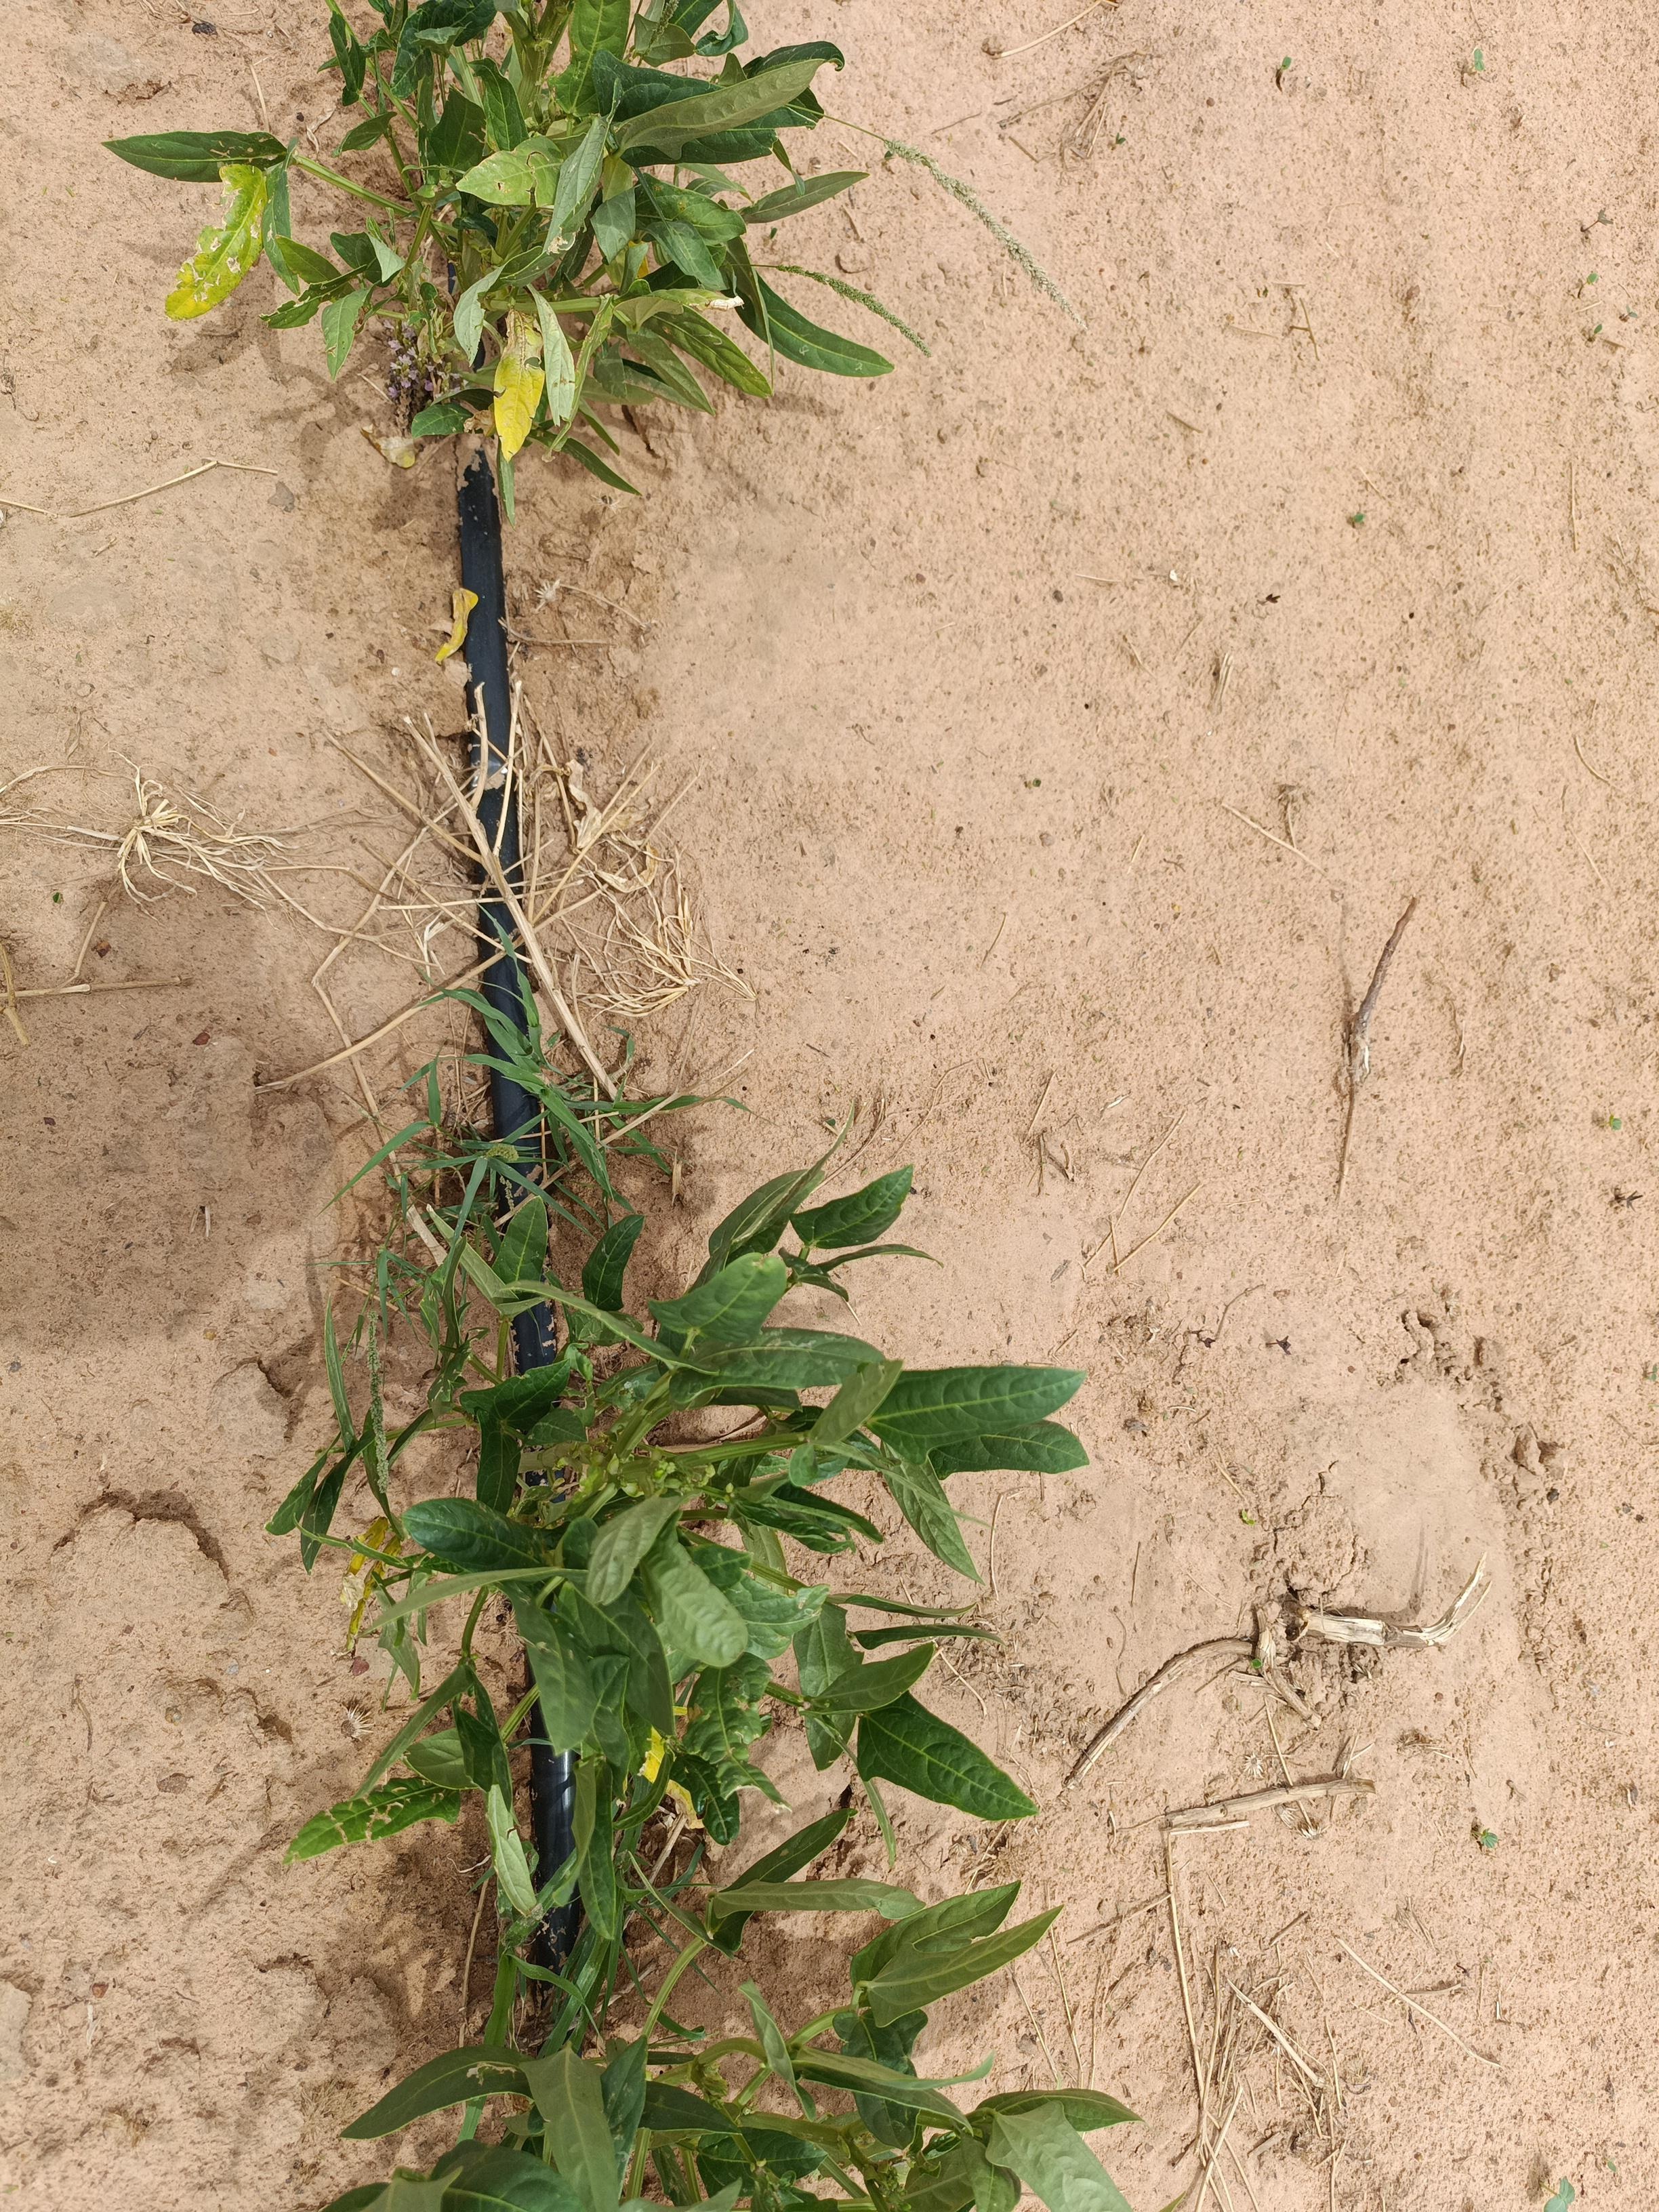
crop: cowpea
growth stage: flowering
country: Nigeria
